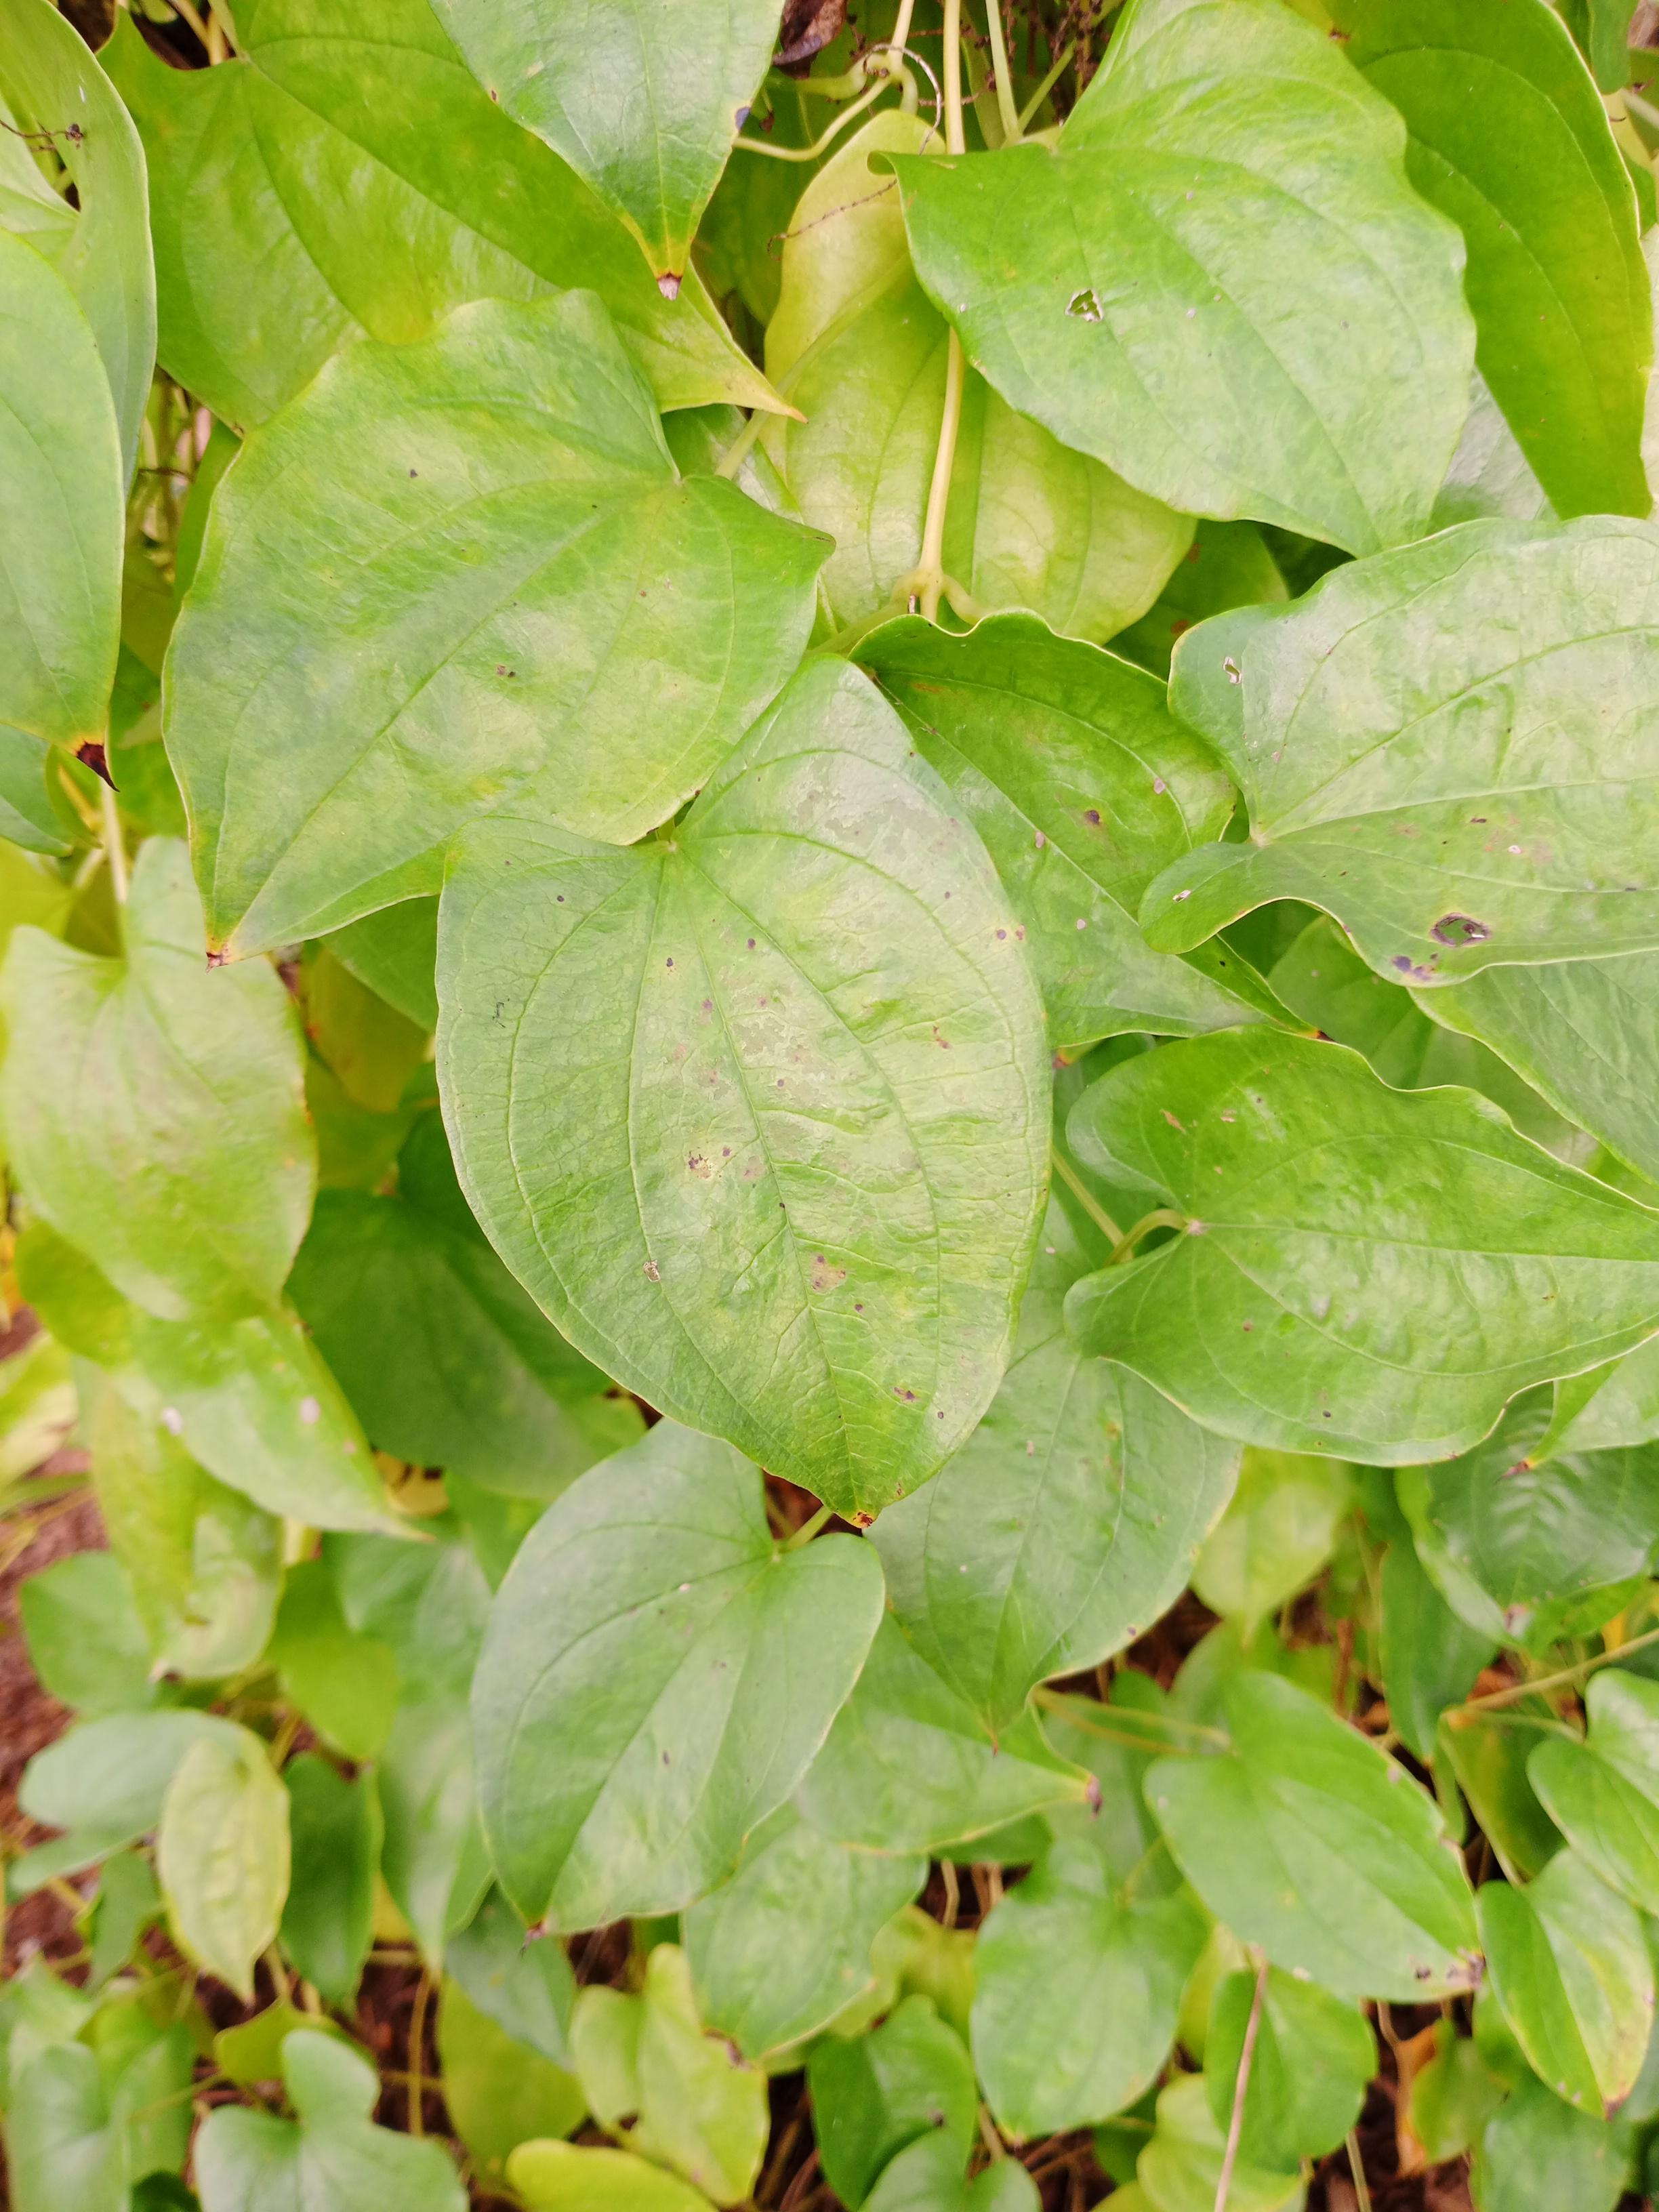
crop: yam
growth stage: vegetative
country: Nigeria
